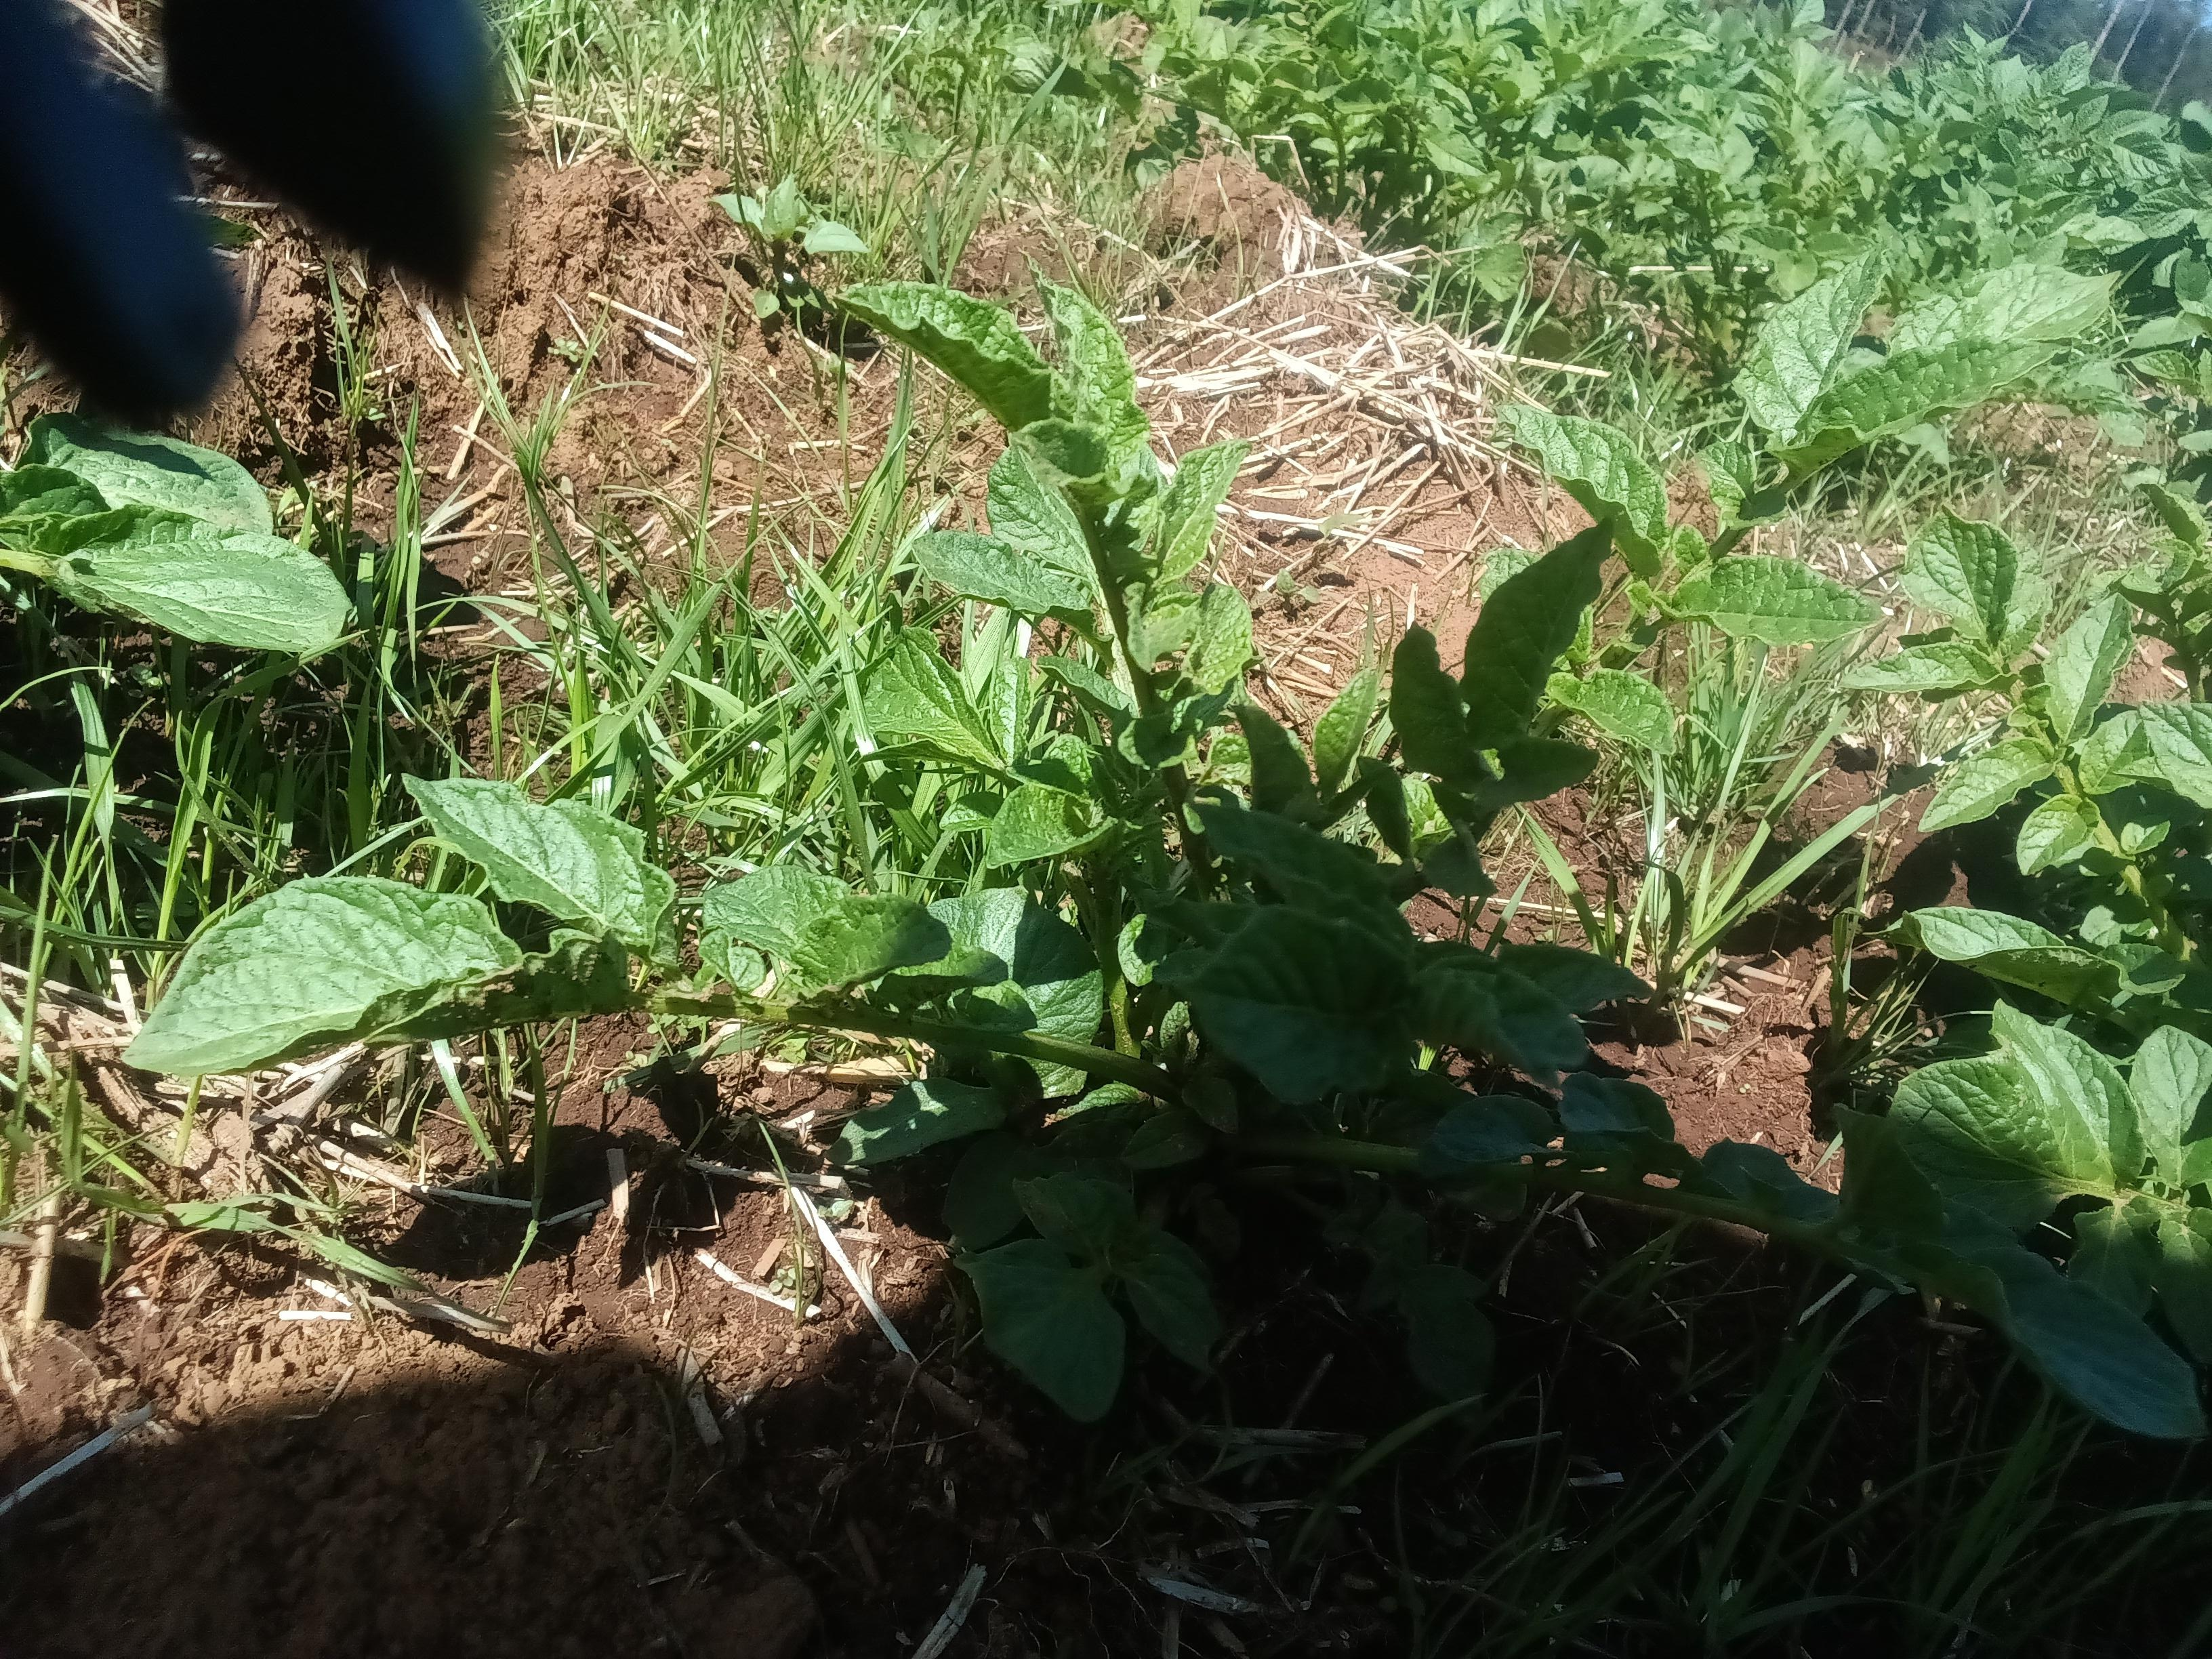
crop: potato
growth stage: vegetative
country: Kenya
